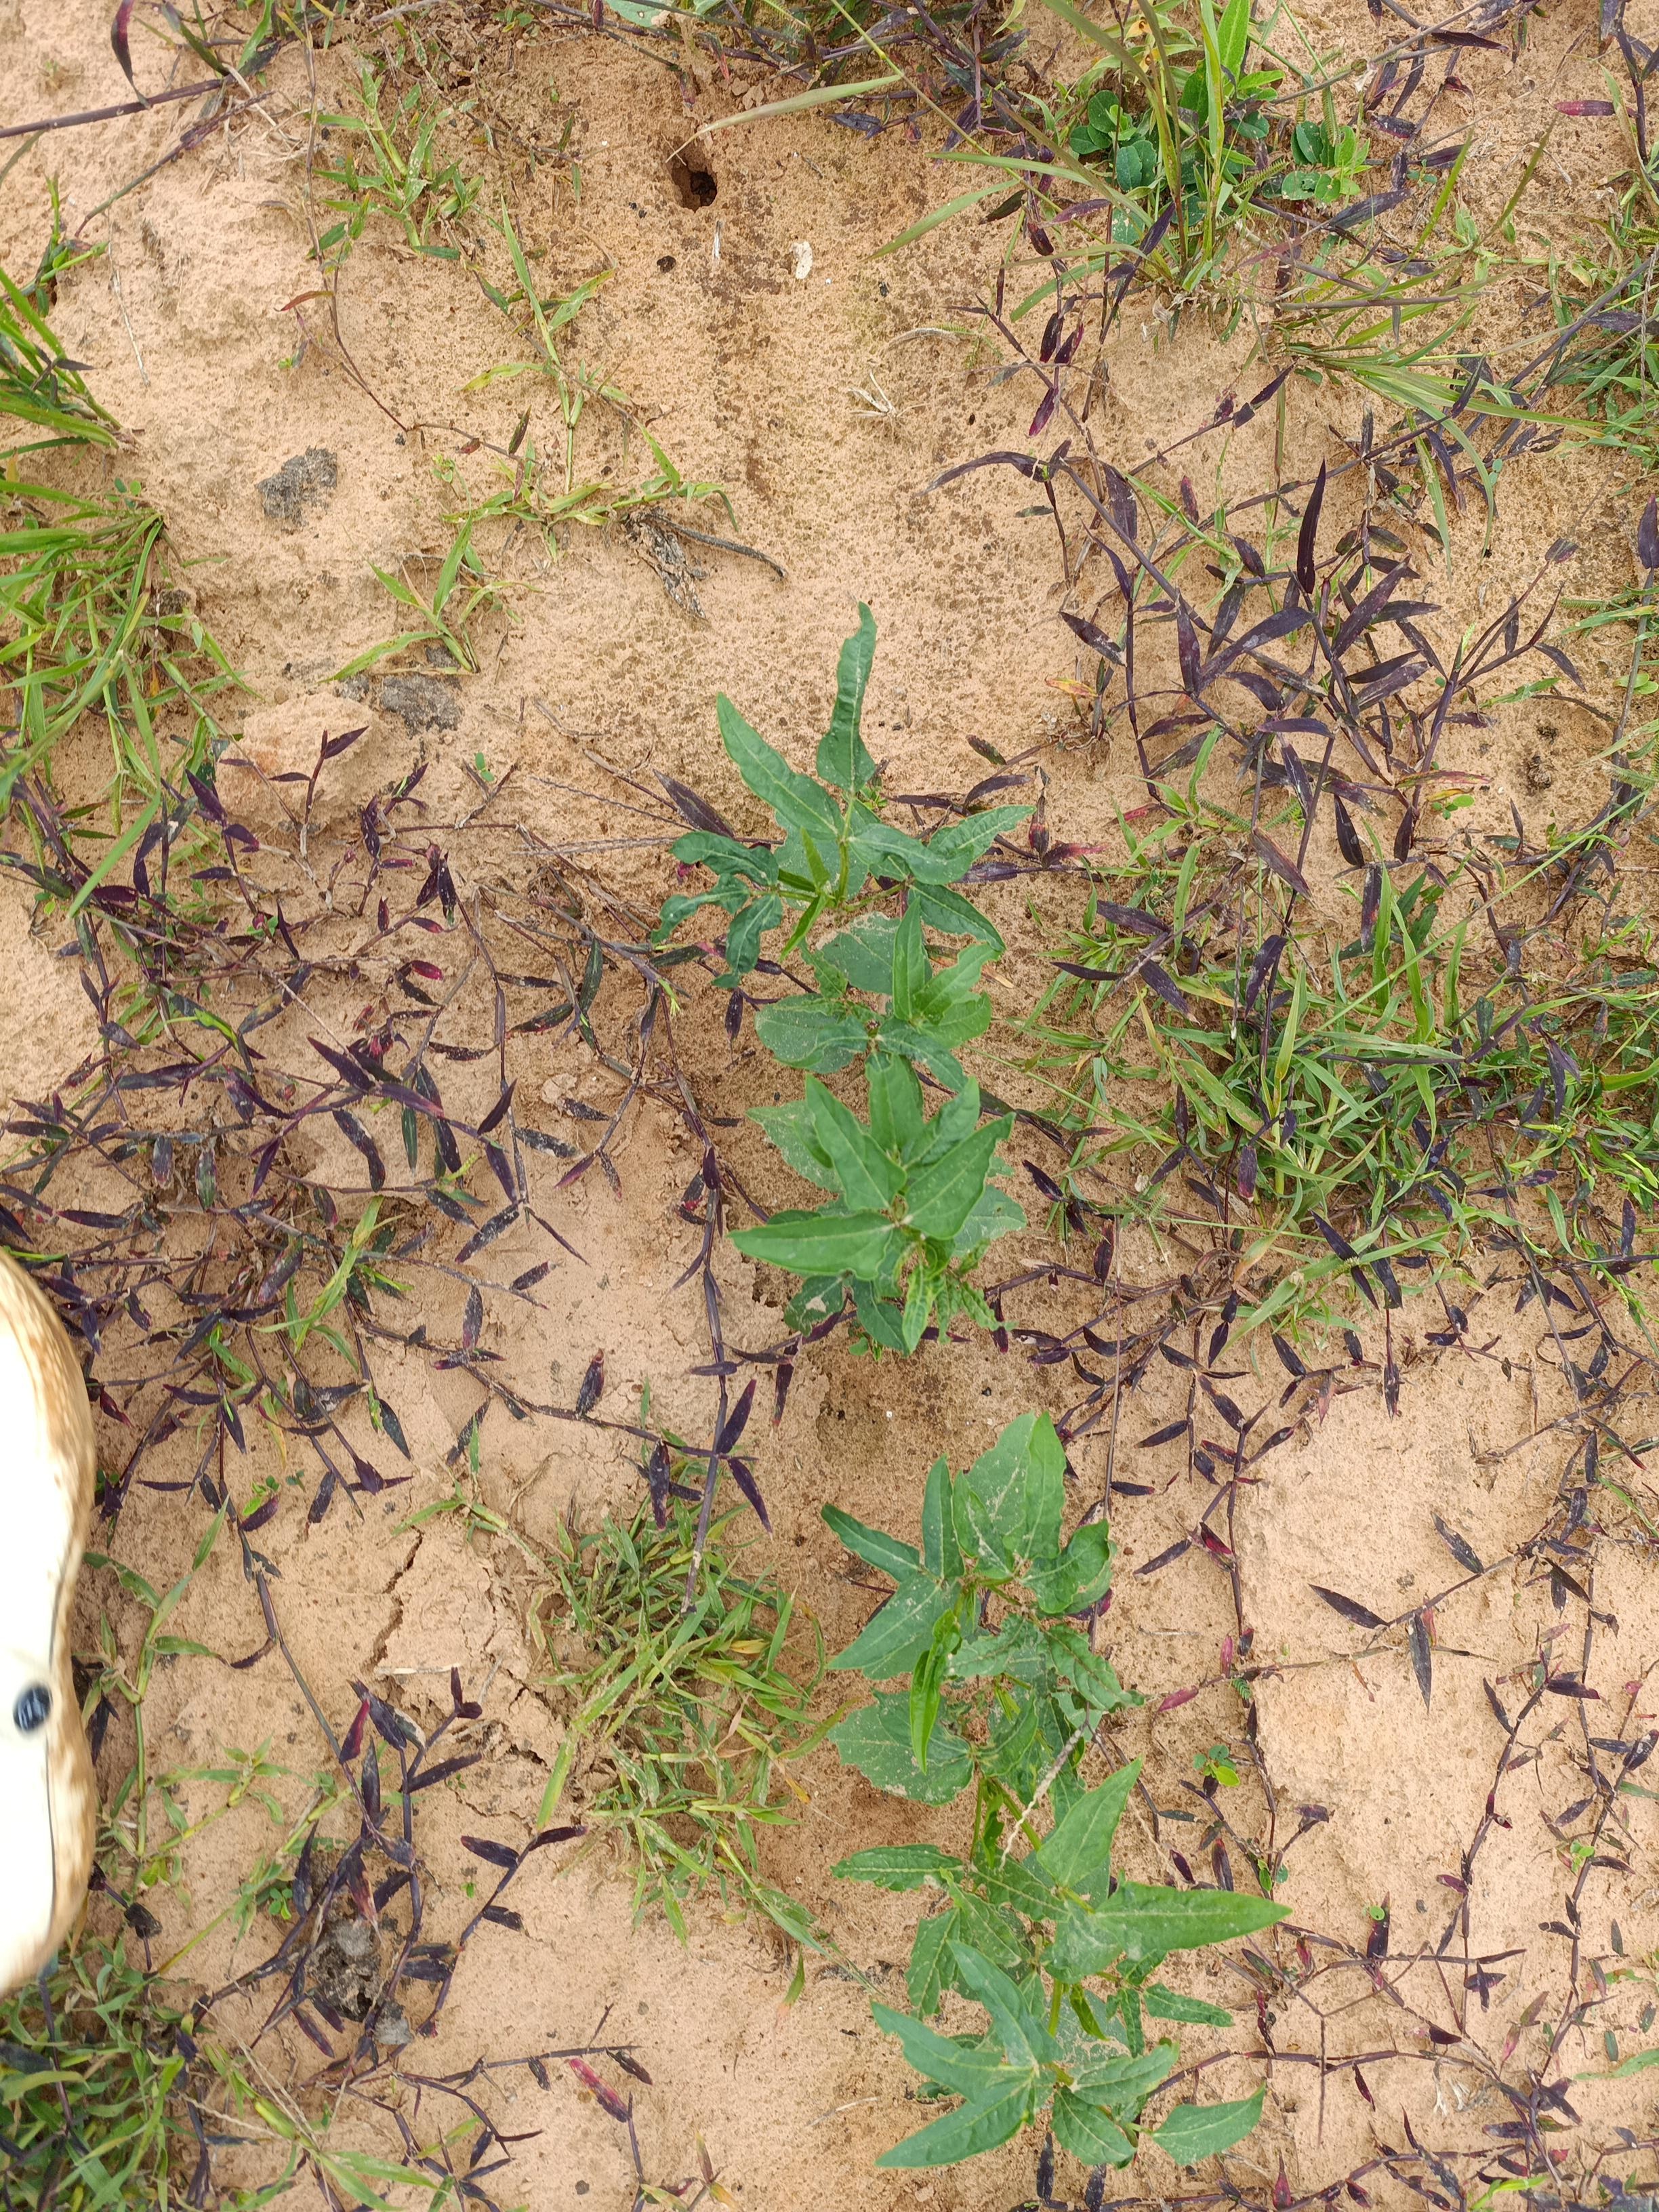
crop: cowpea
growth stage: emergence
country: Nigeria
